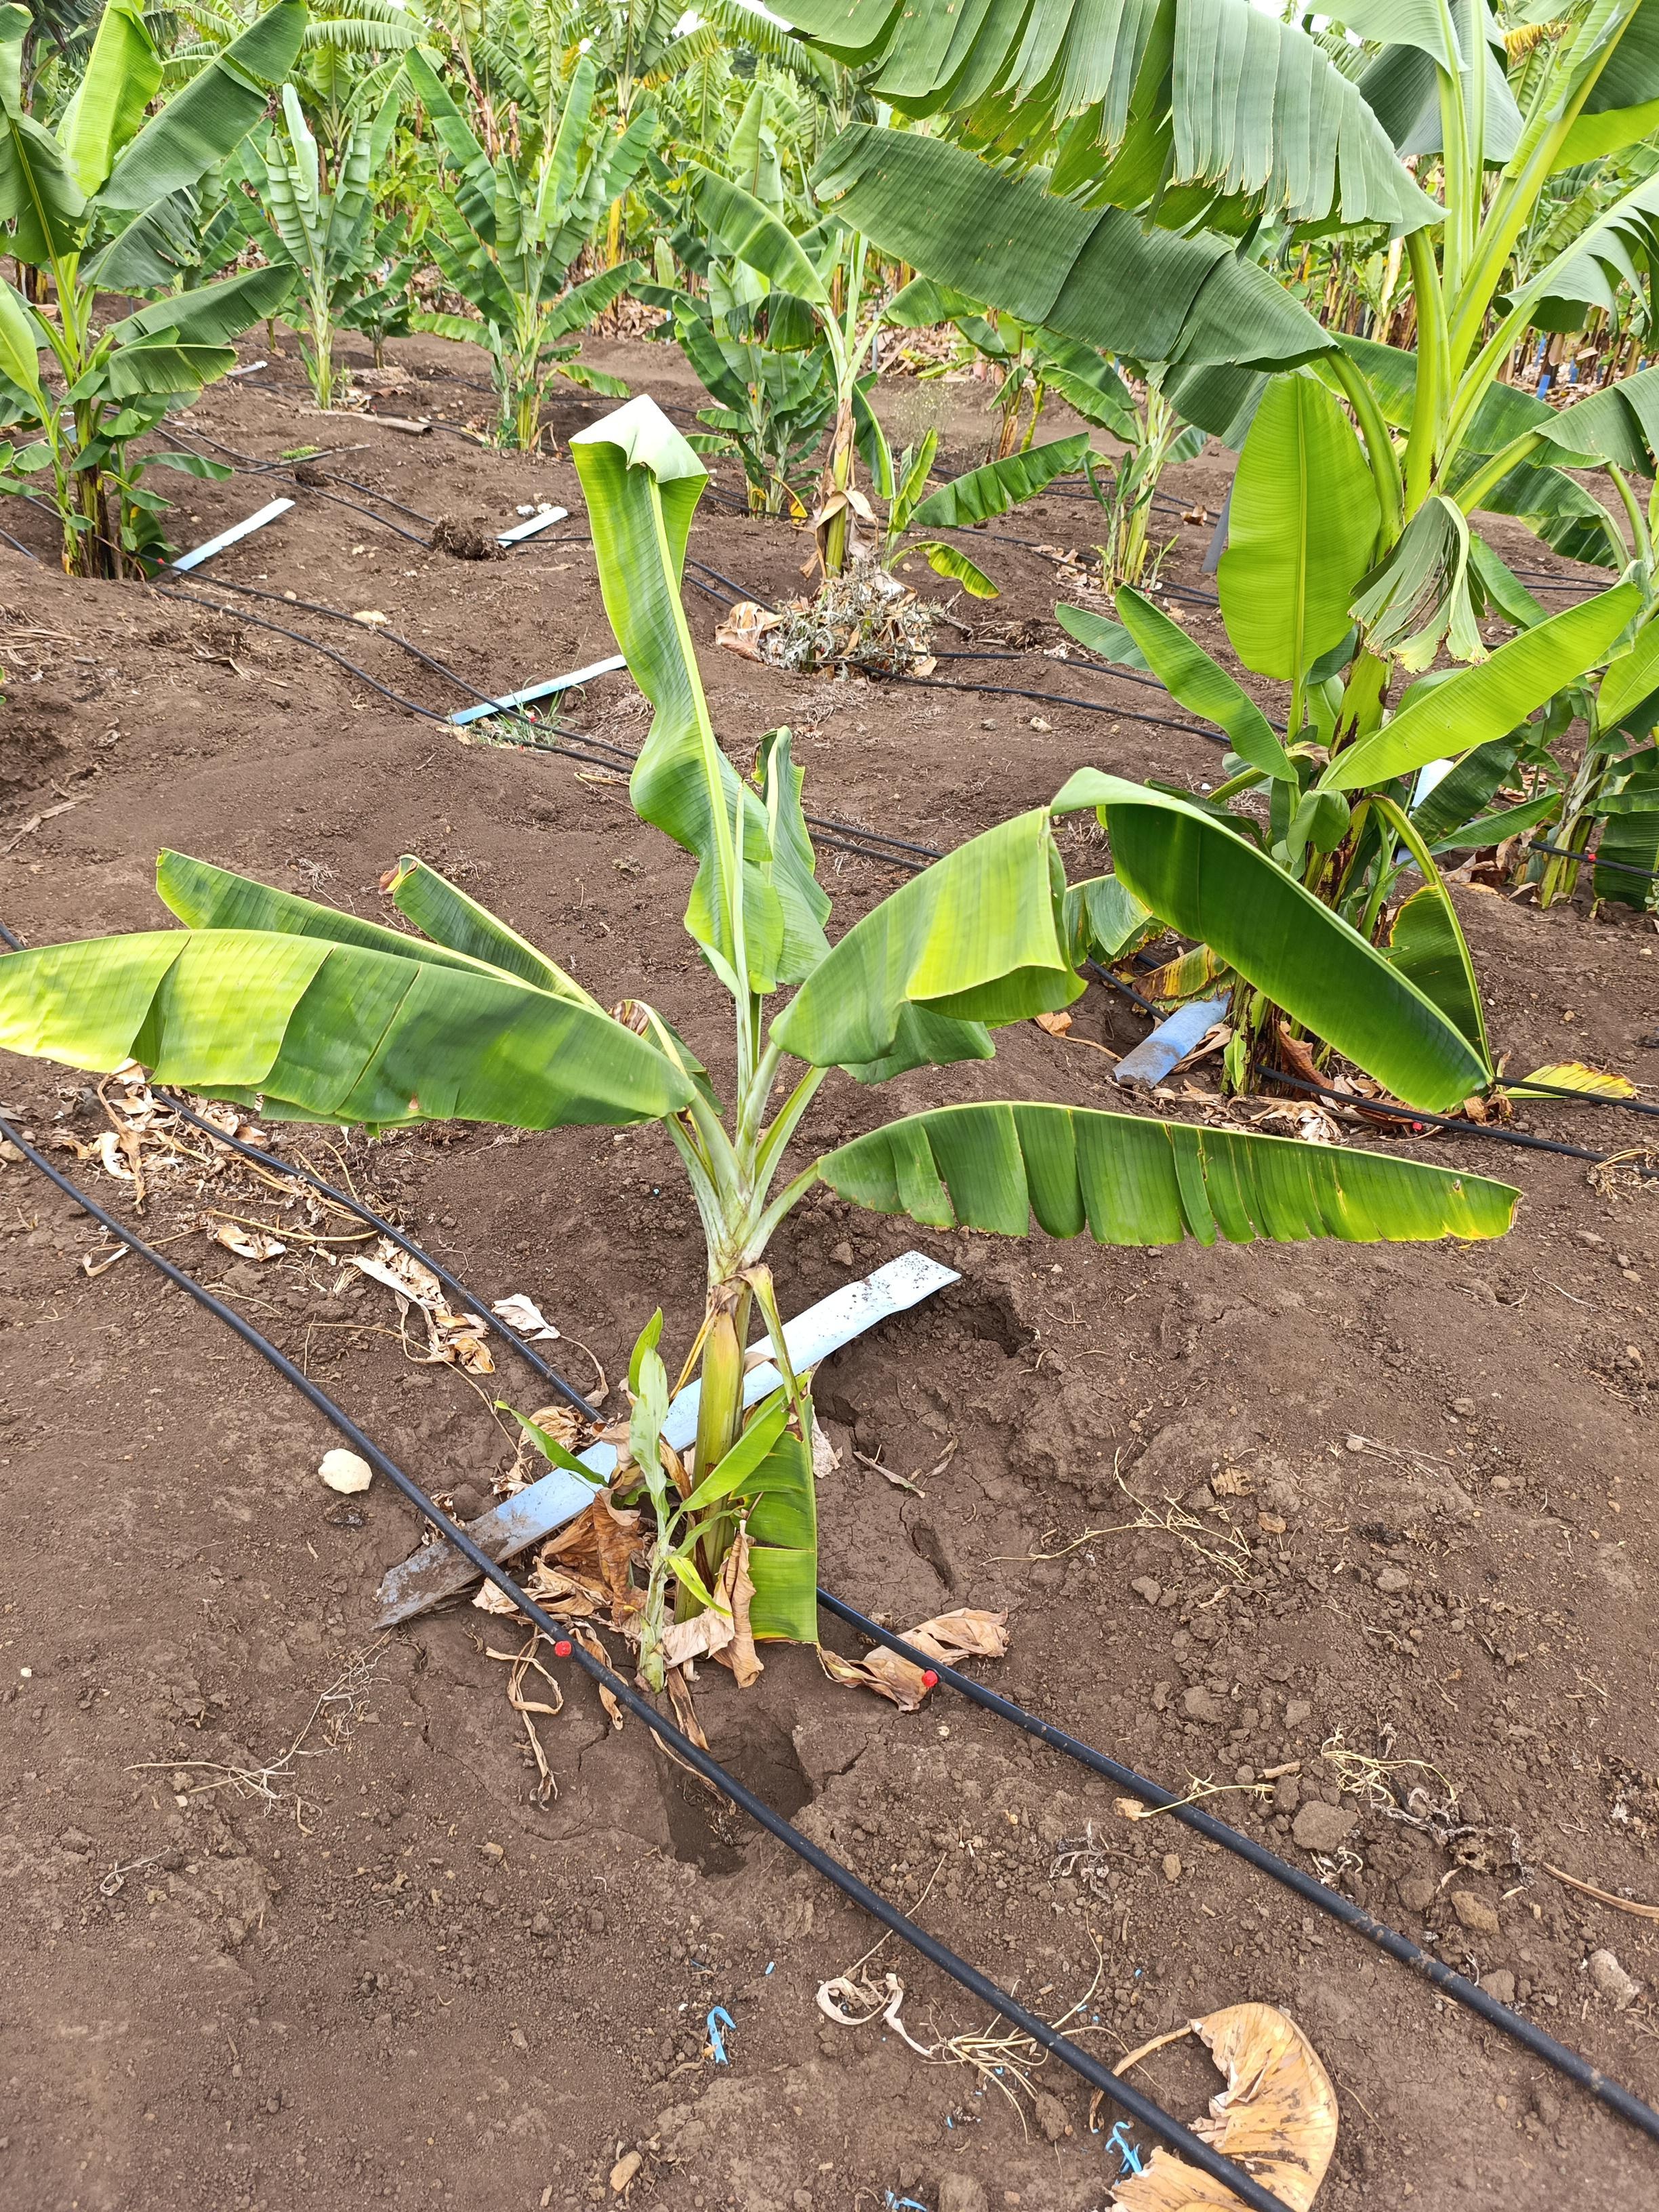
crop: banana
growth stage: vegetative
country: Tanzania
